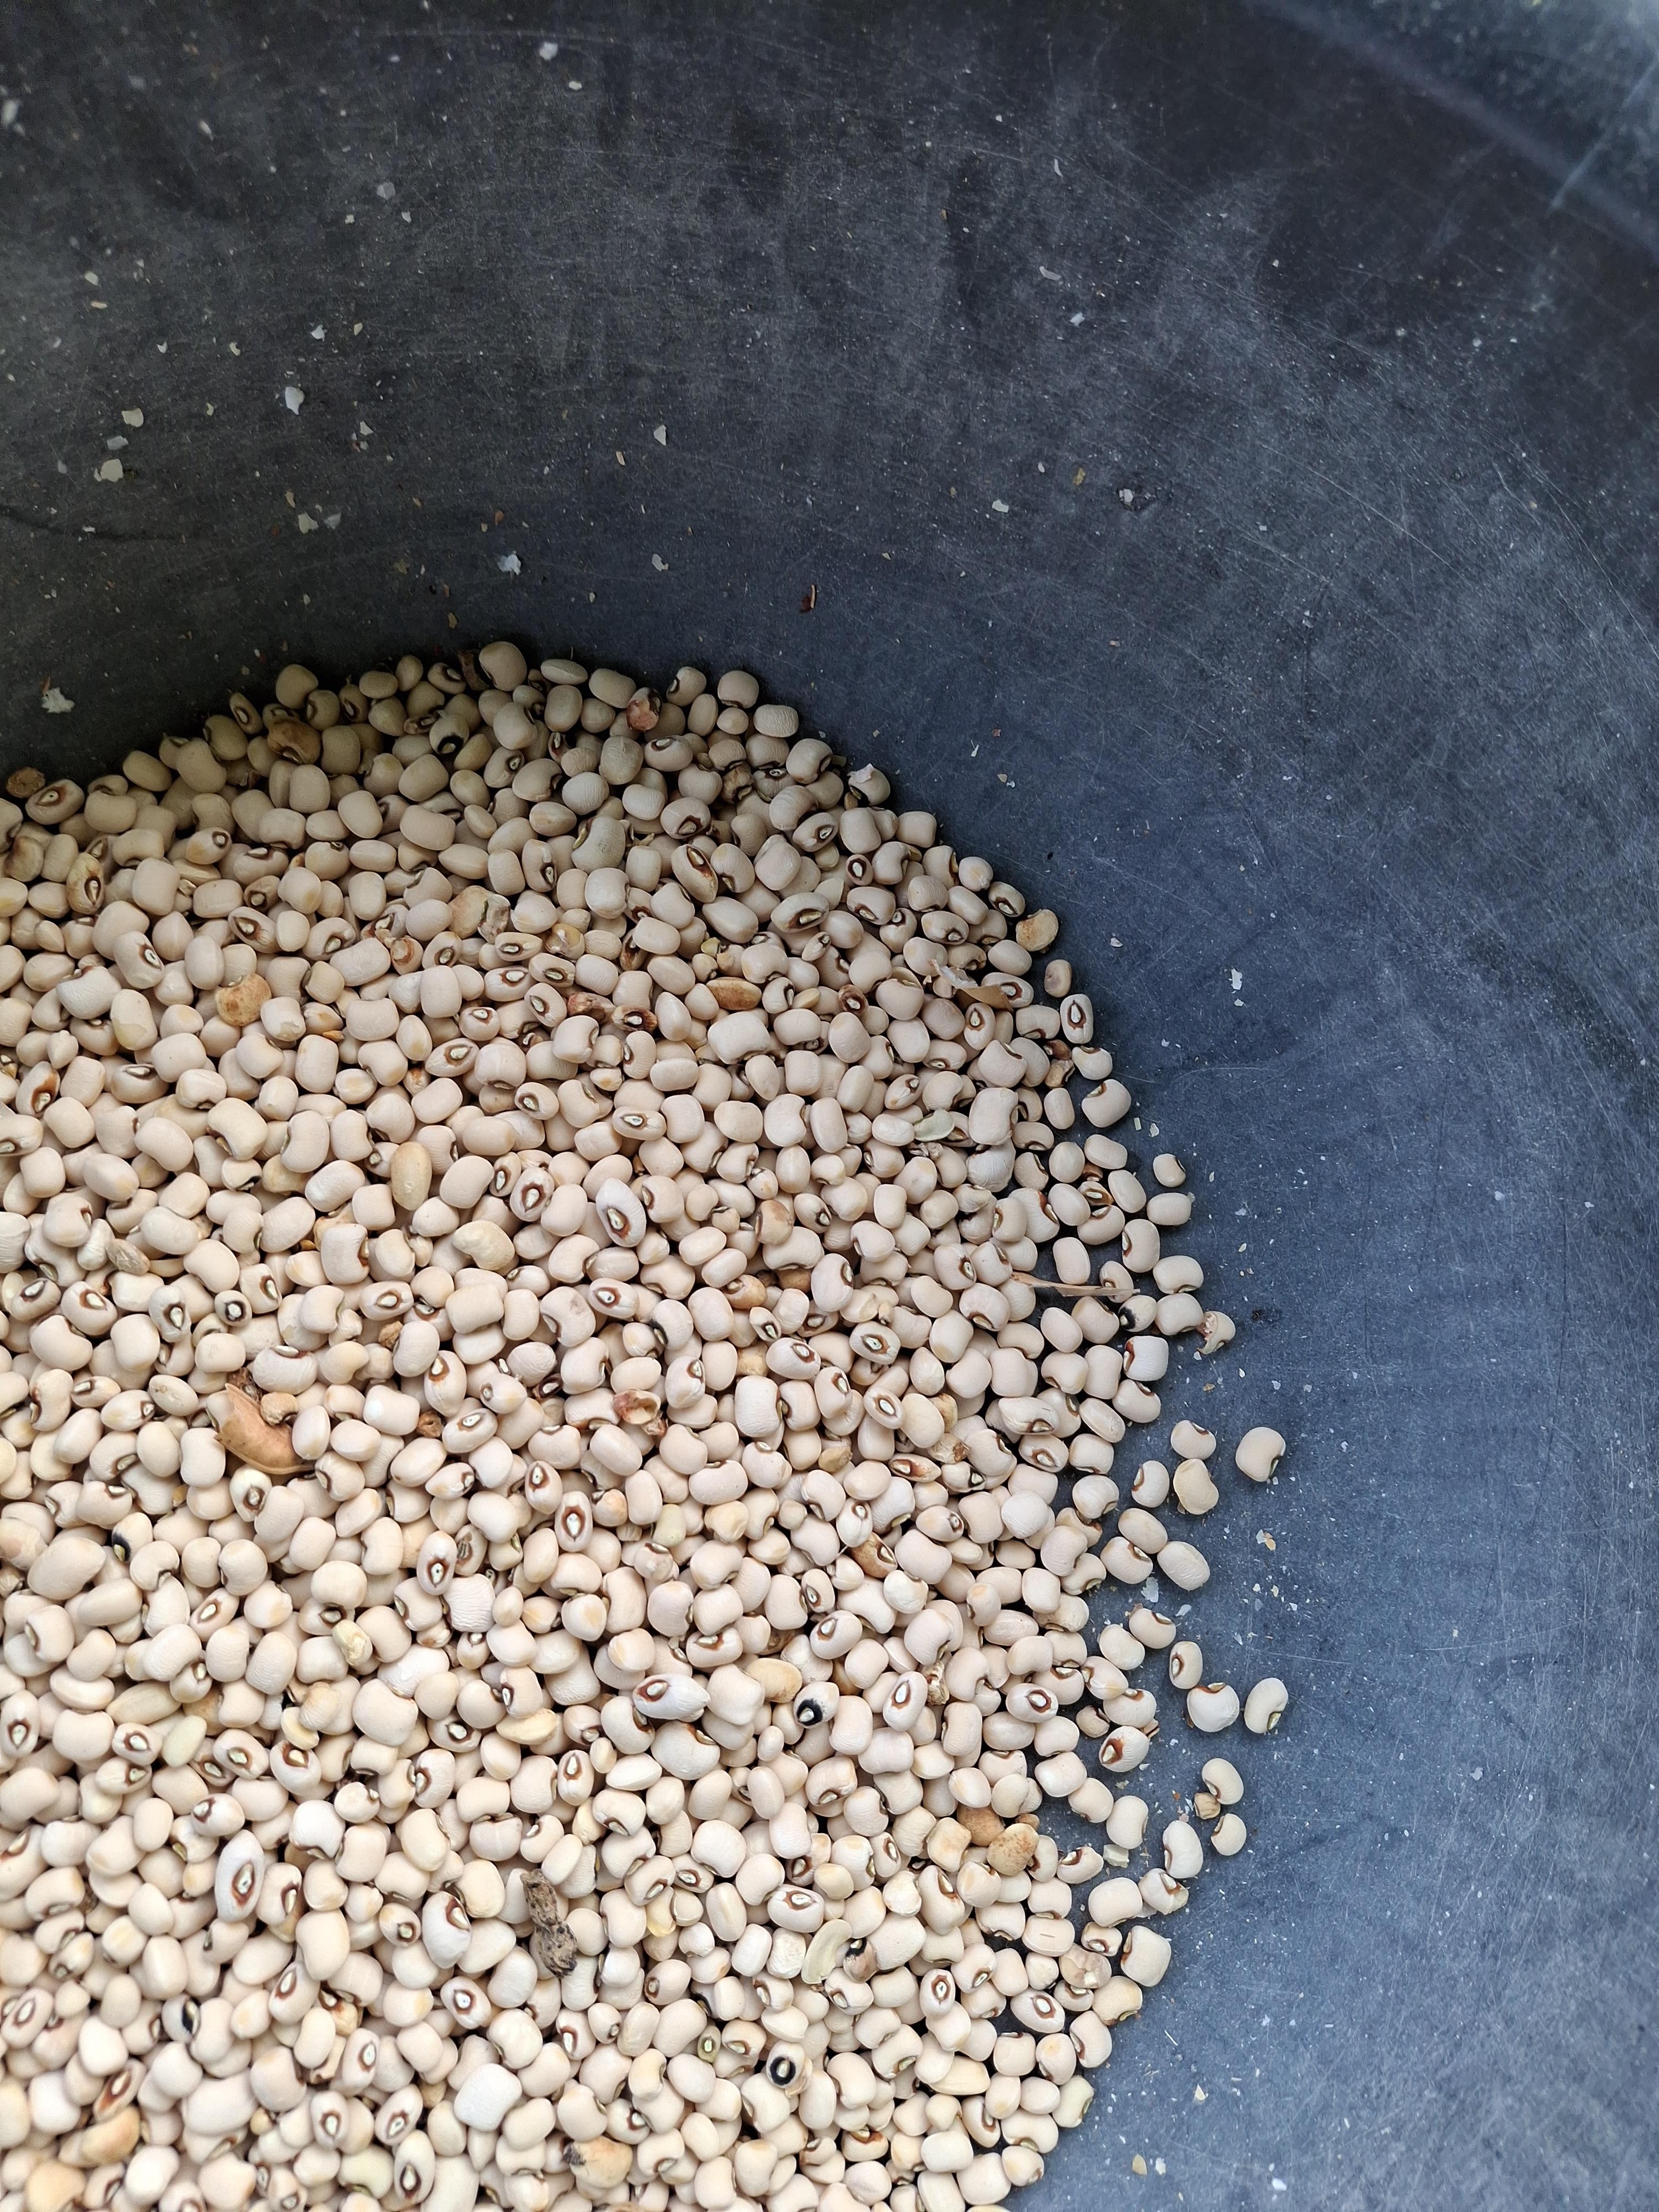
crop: cowpea
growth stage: harvest
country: Nigeria
